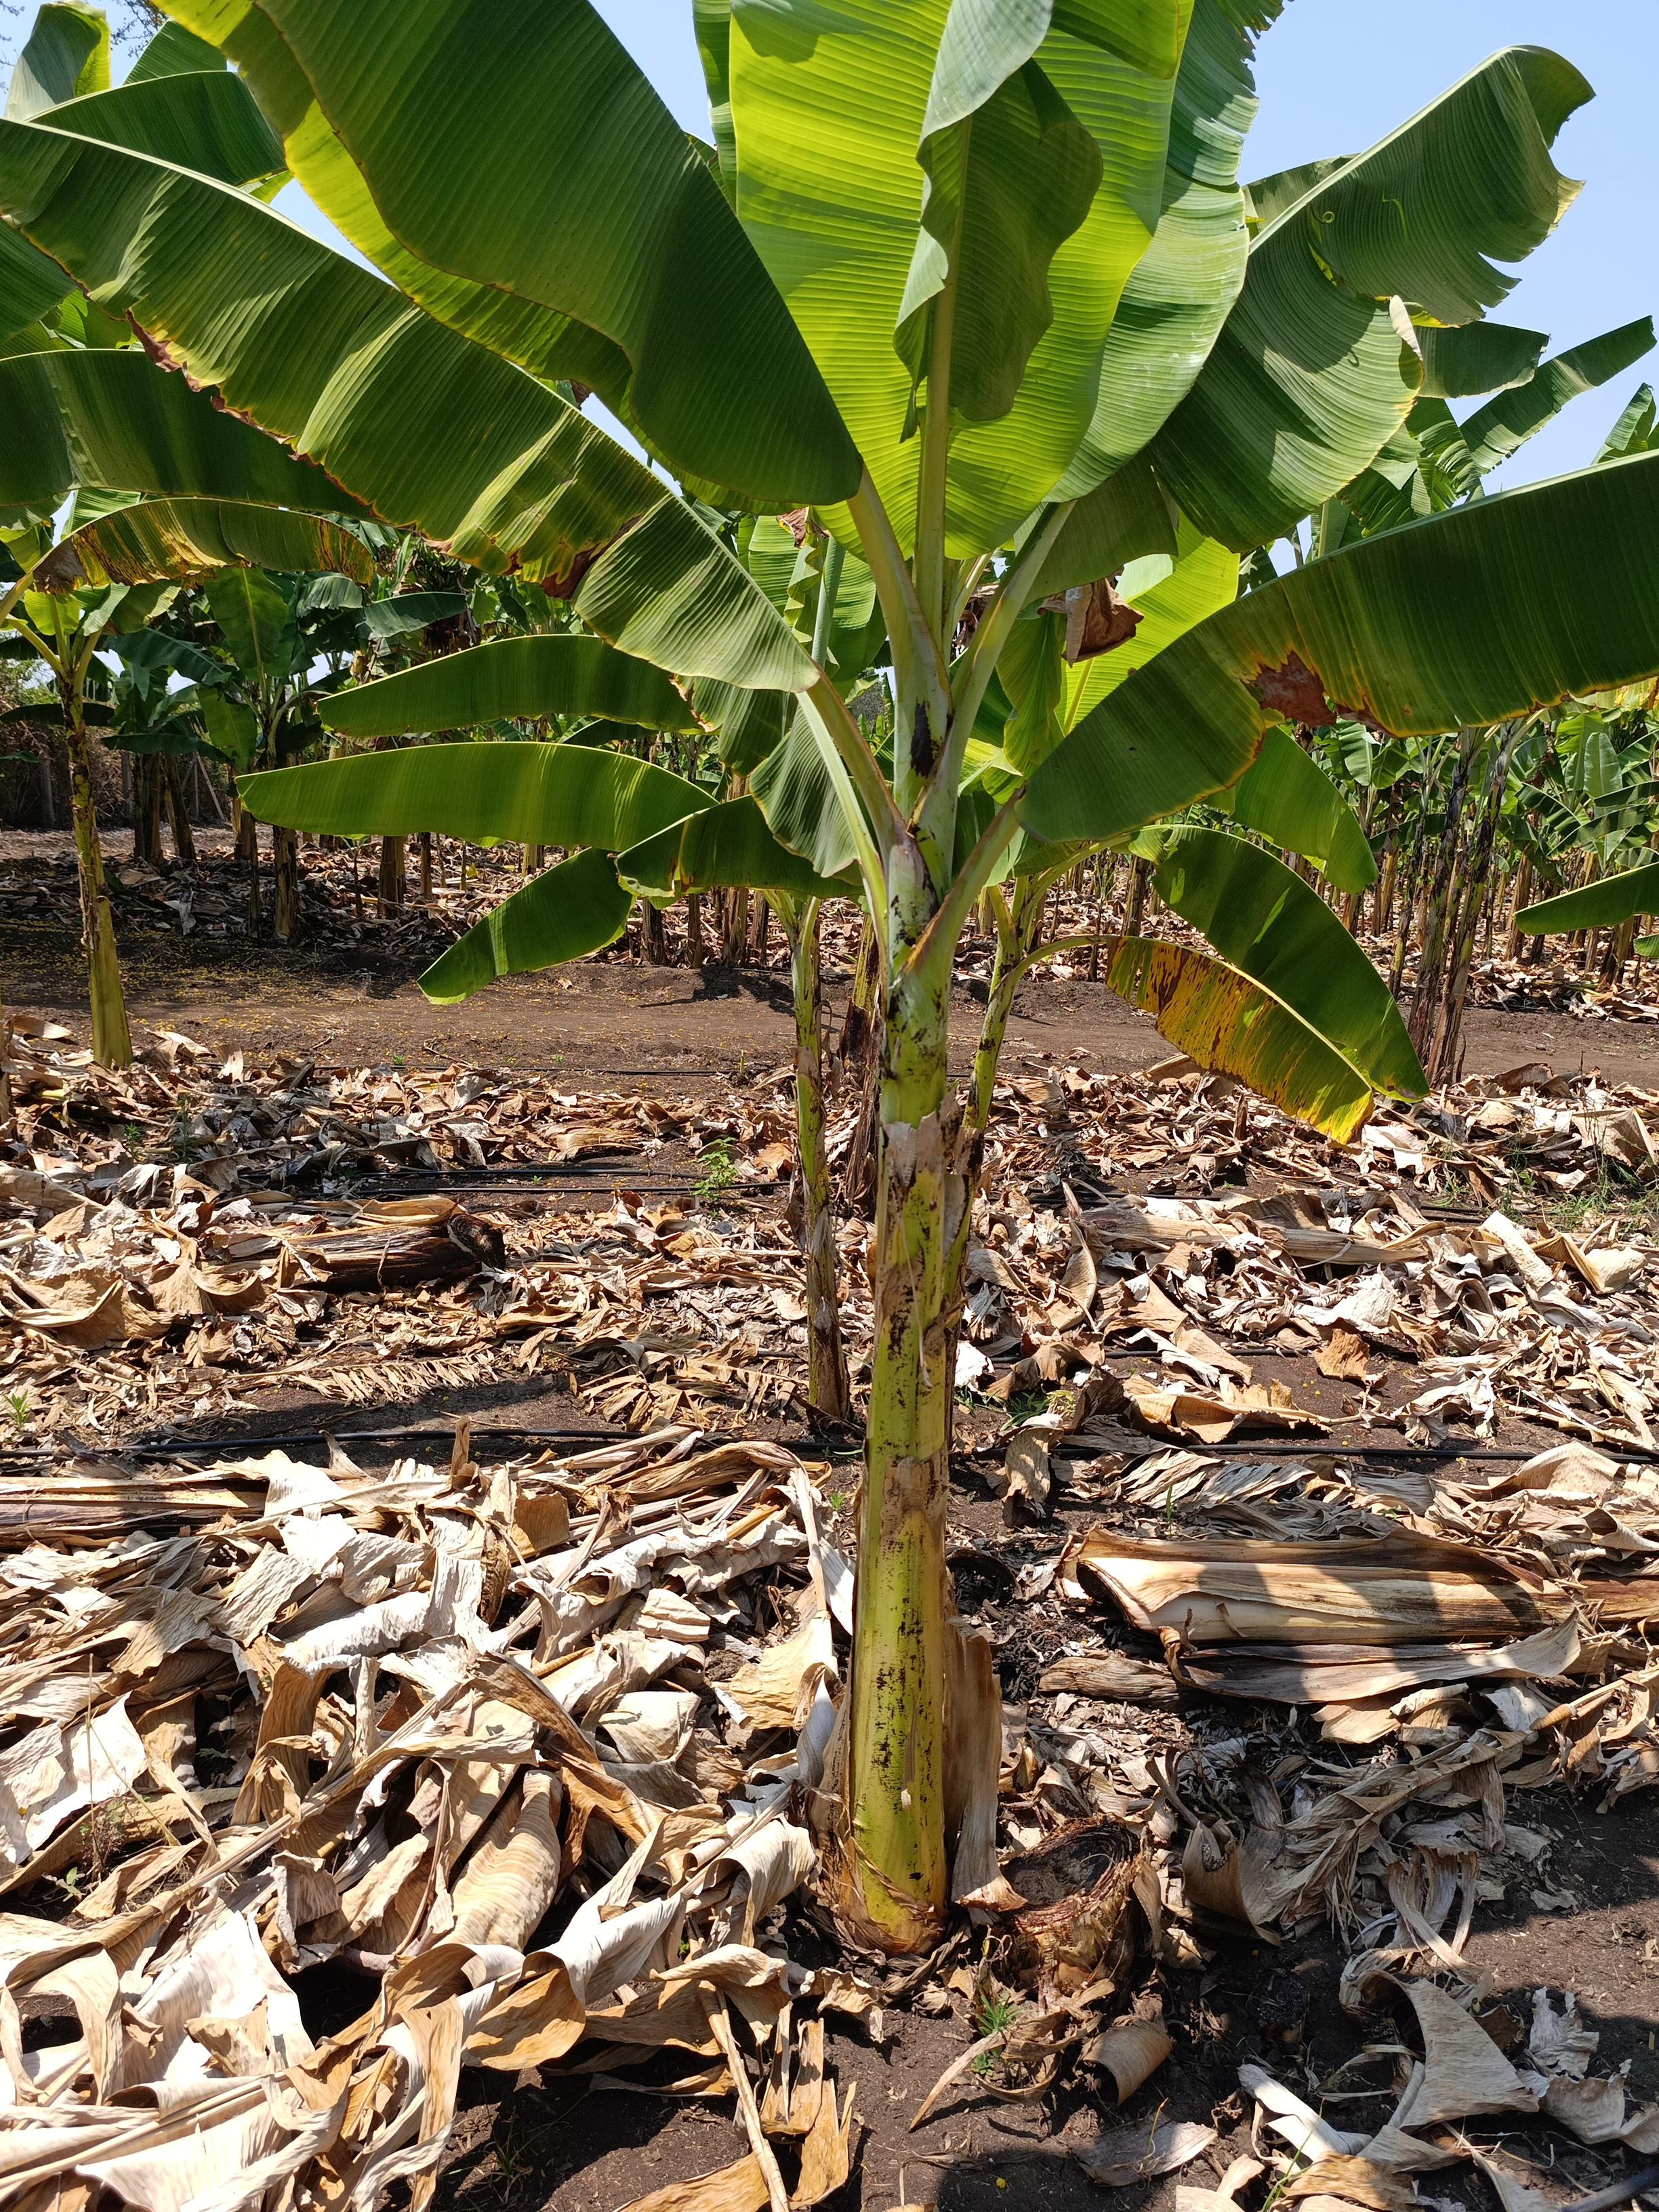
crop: banana
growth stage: vegetative
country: Tanzania
